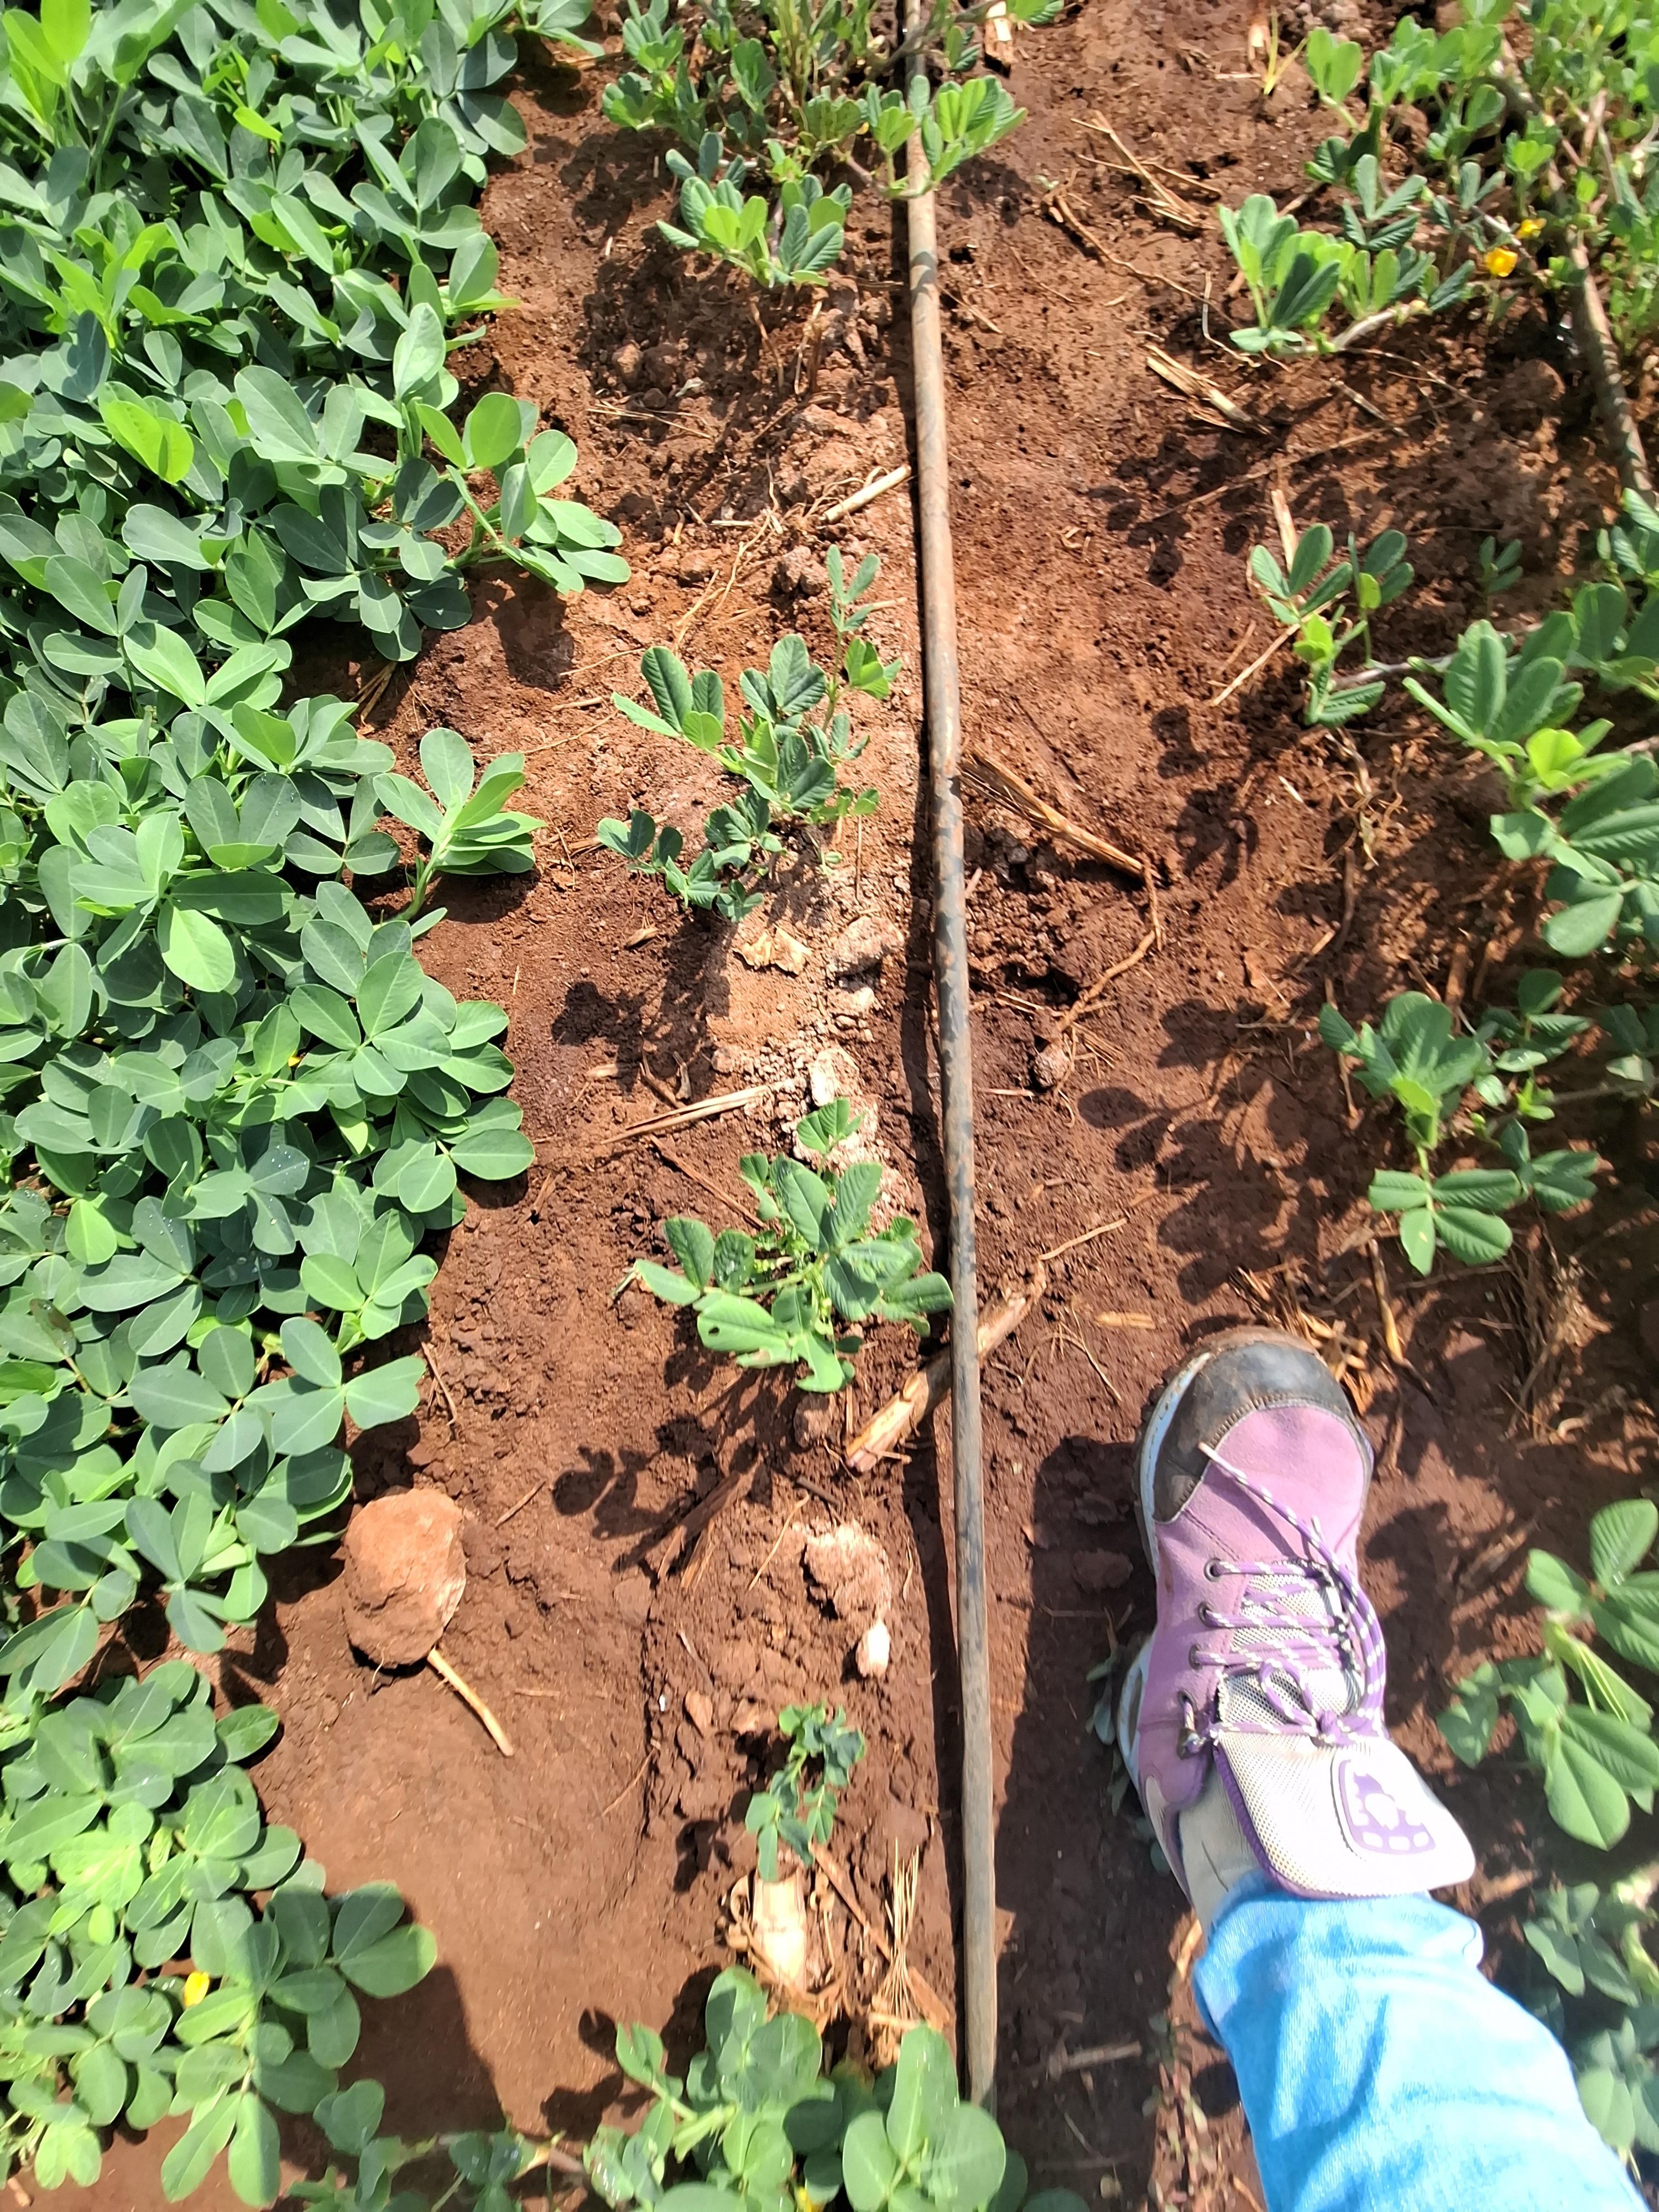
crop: groundnut
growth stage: flowering
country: Kenya
